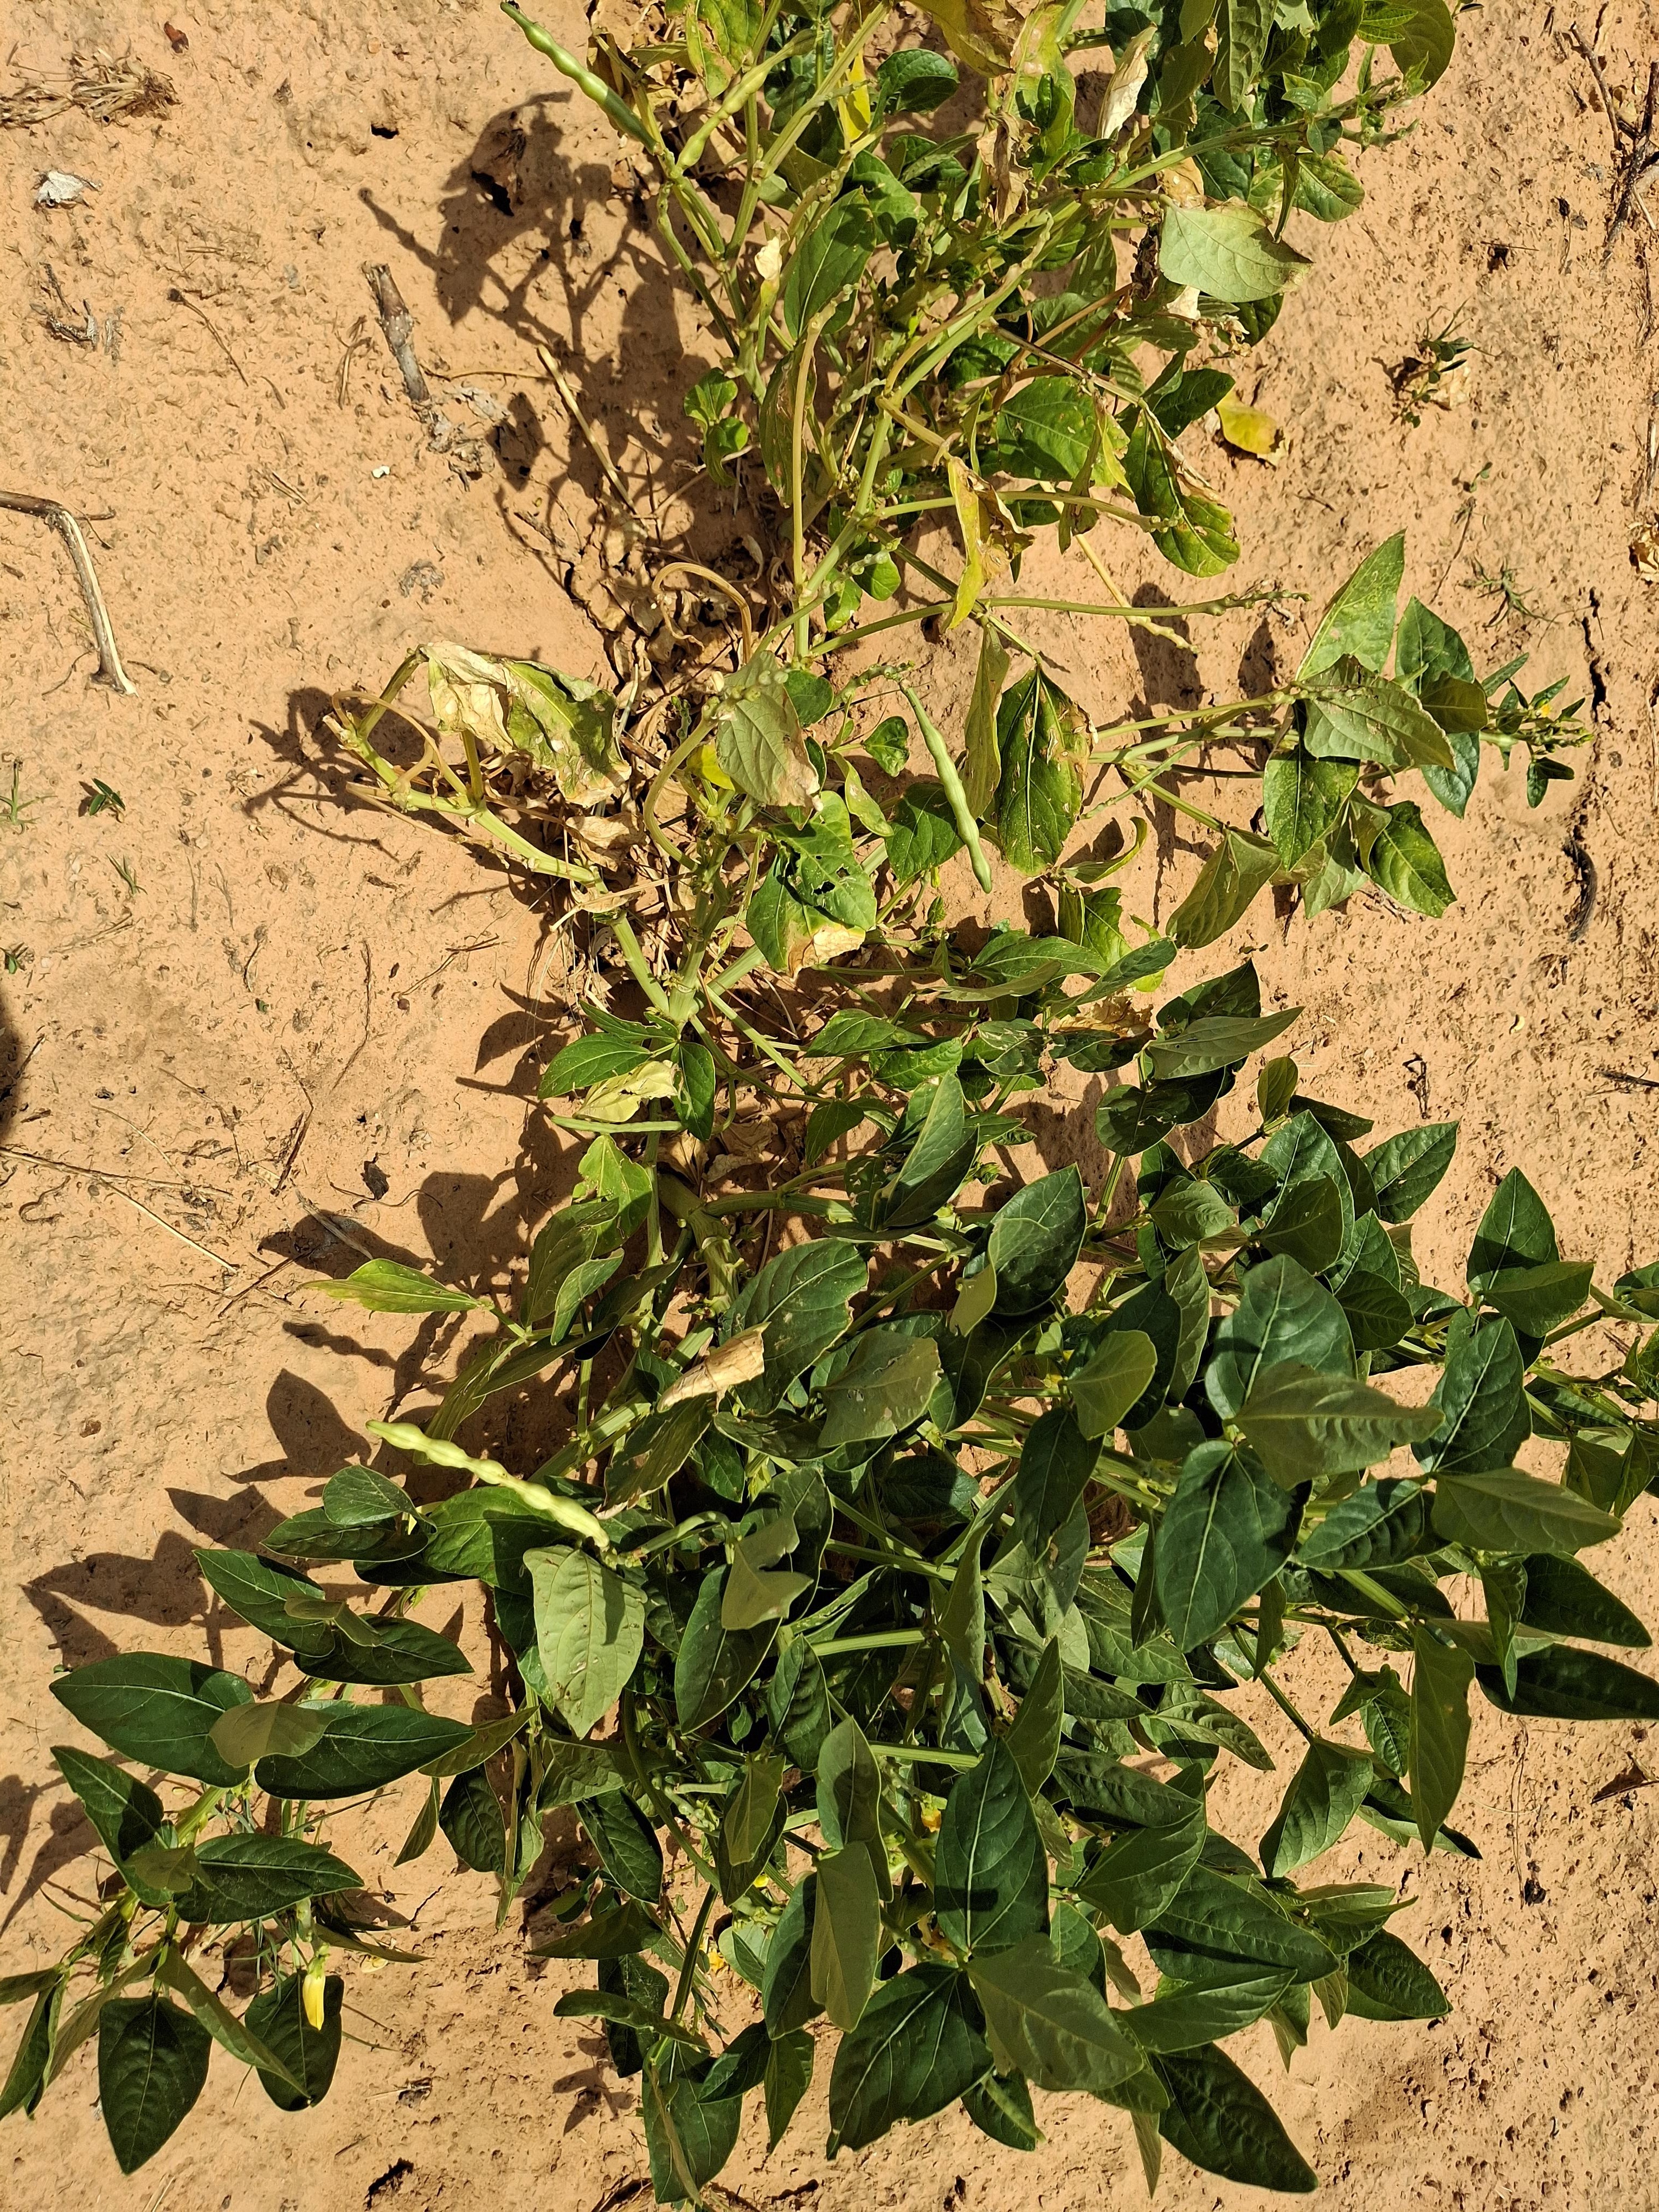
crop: cowpea
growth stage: harvest maturity
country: Nigeria
